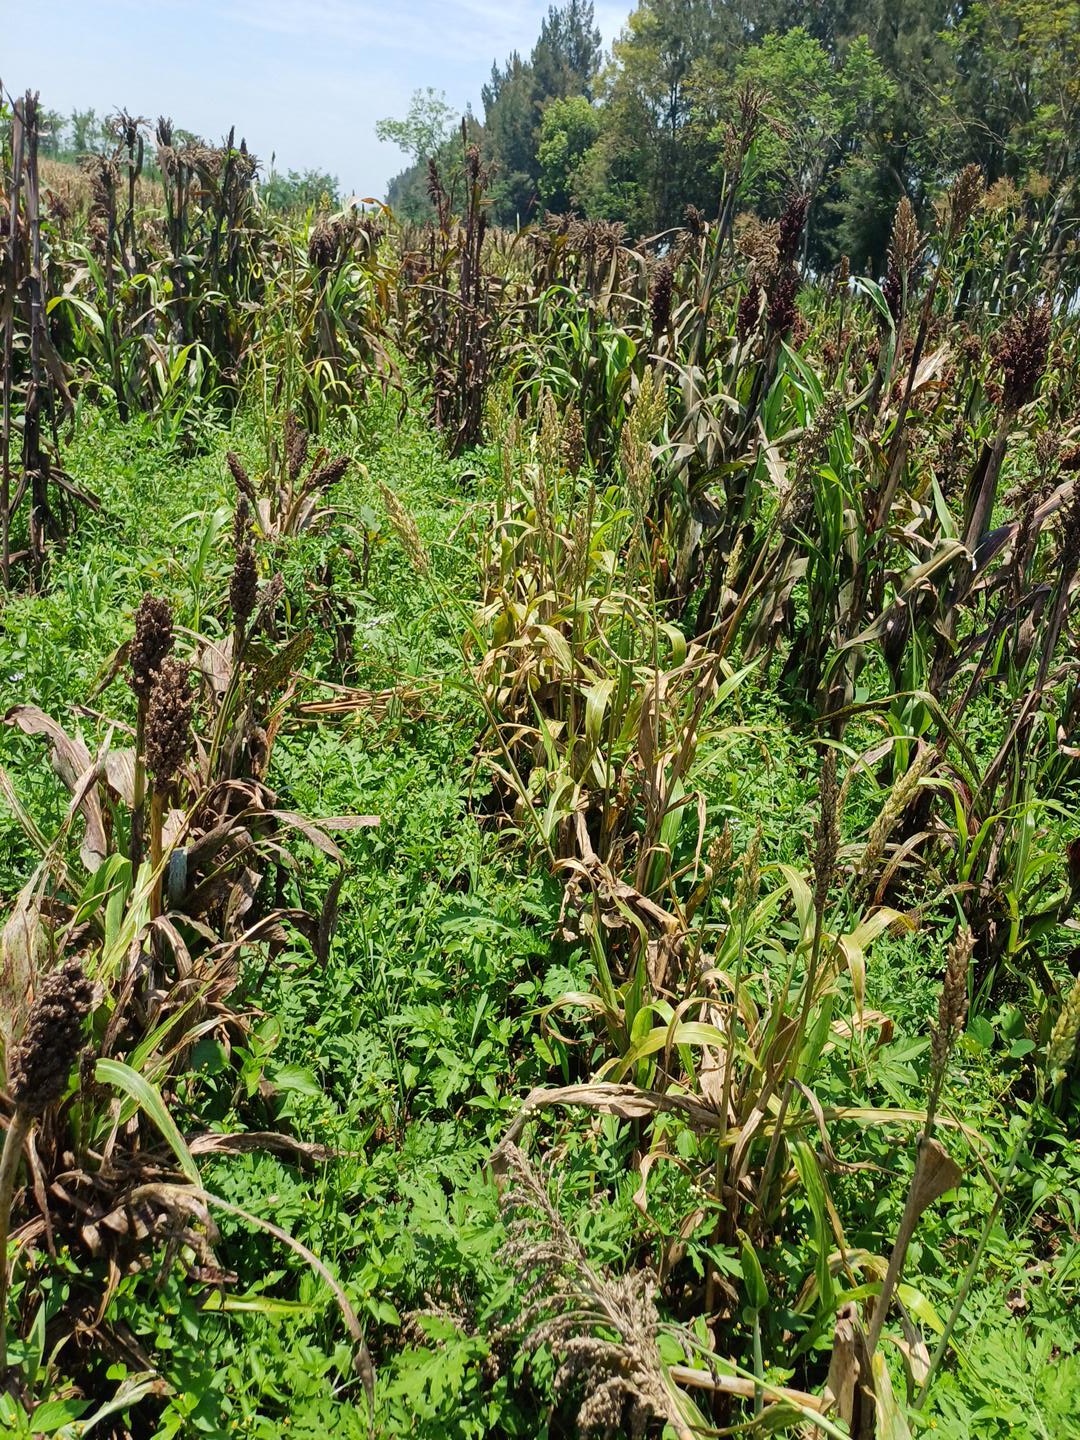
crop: sorghum
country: Kenya
